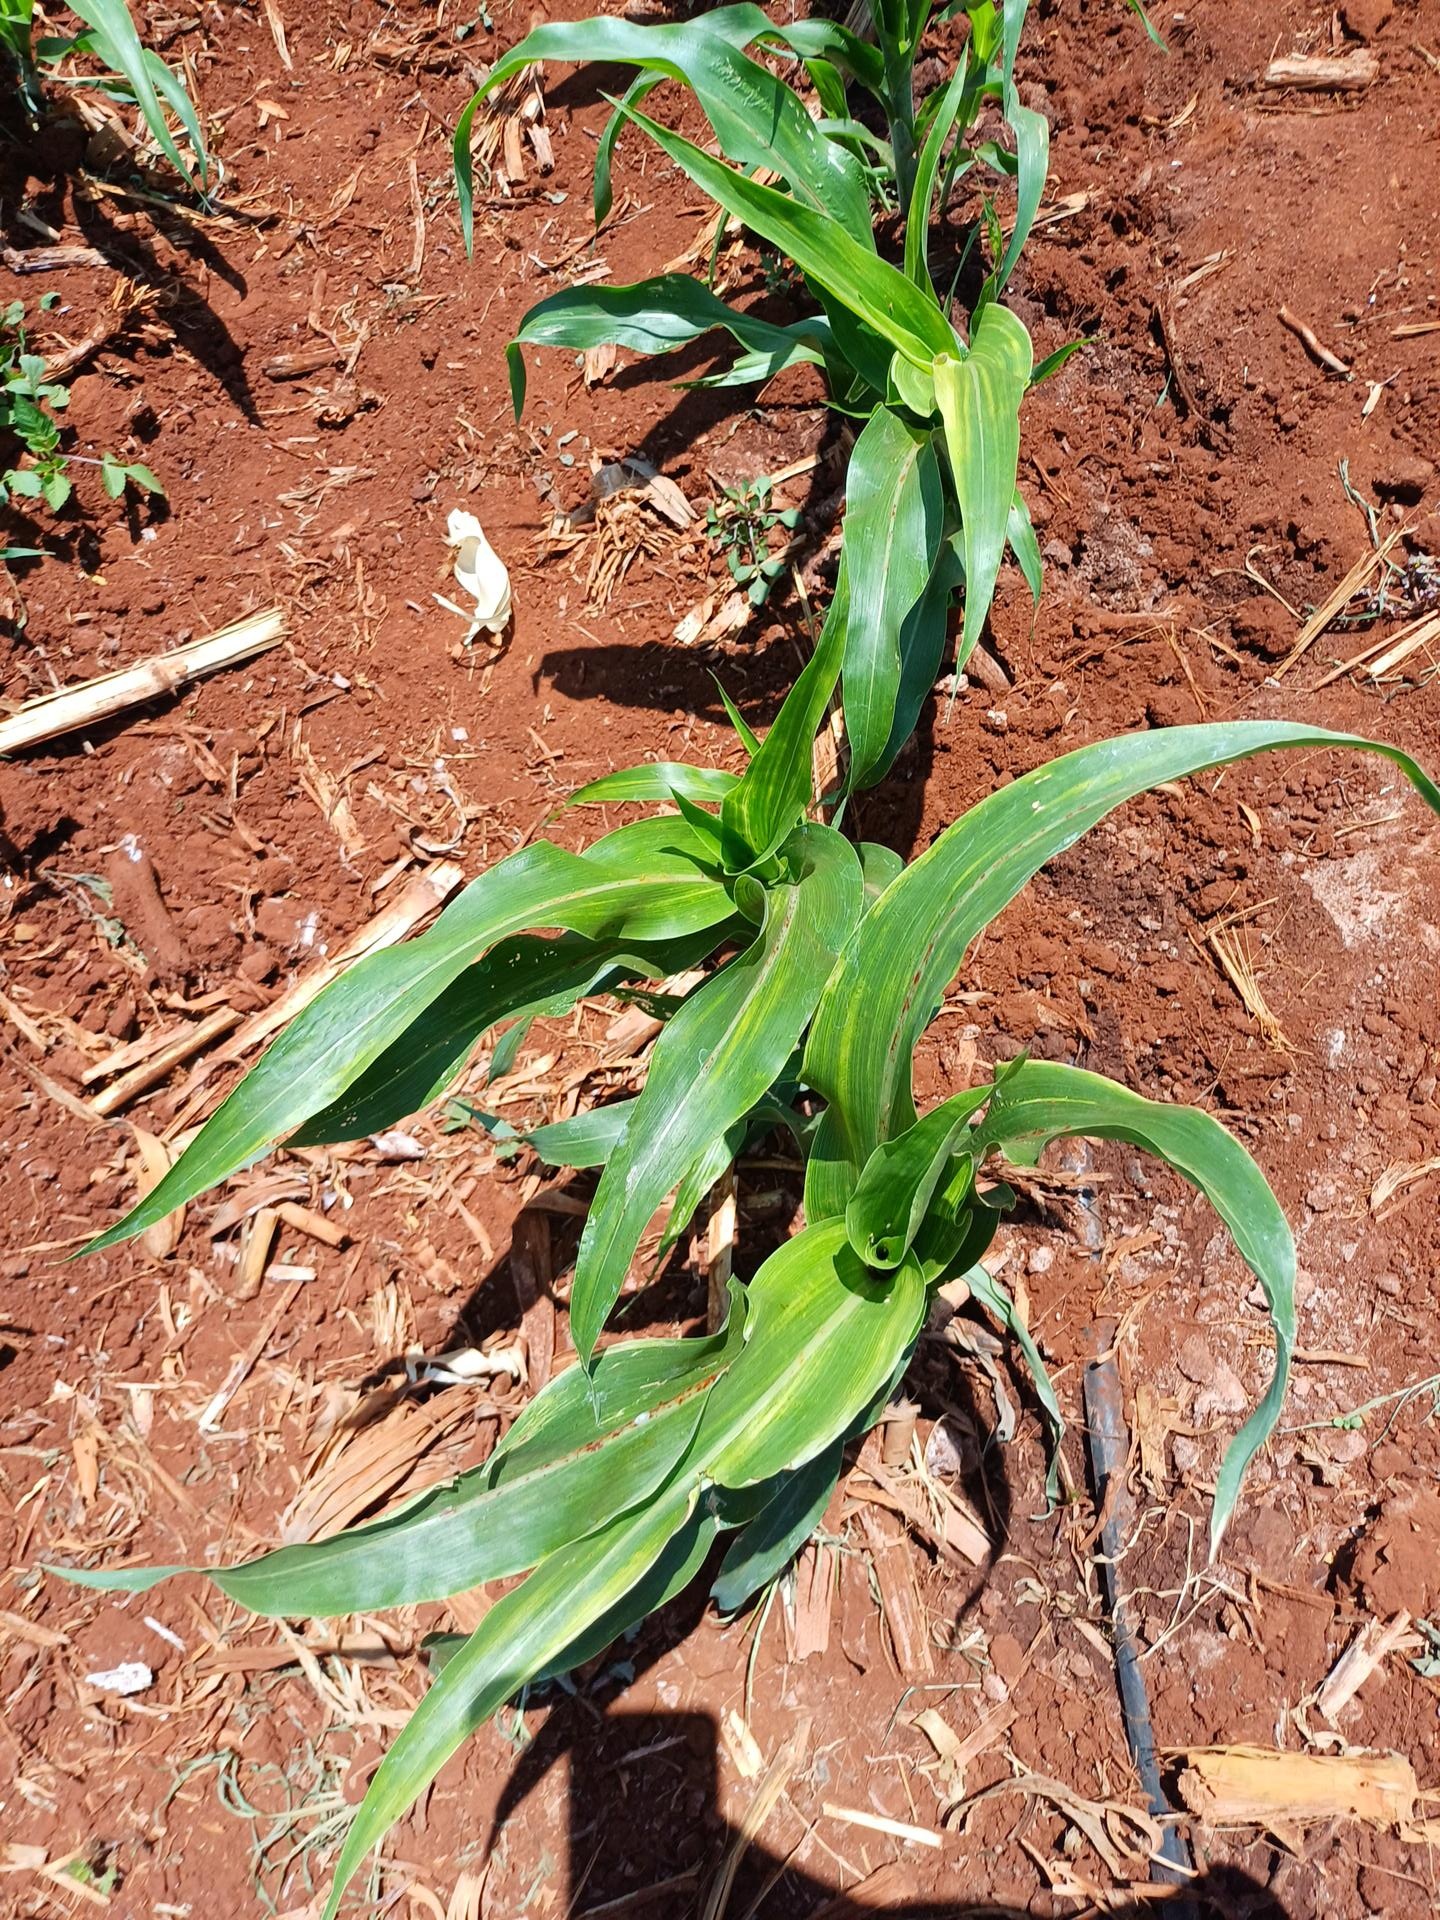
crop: sorghum
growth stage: vegetative
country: Kenya
